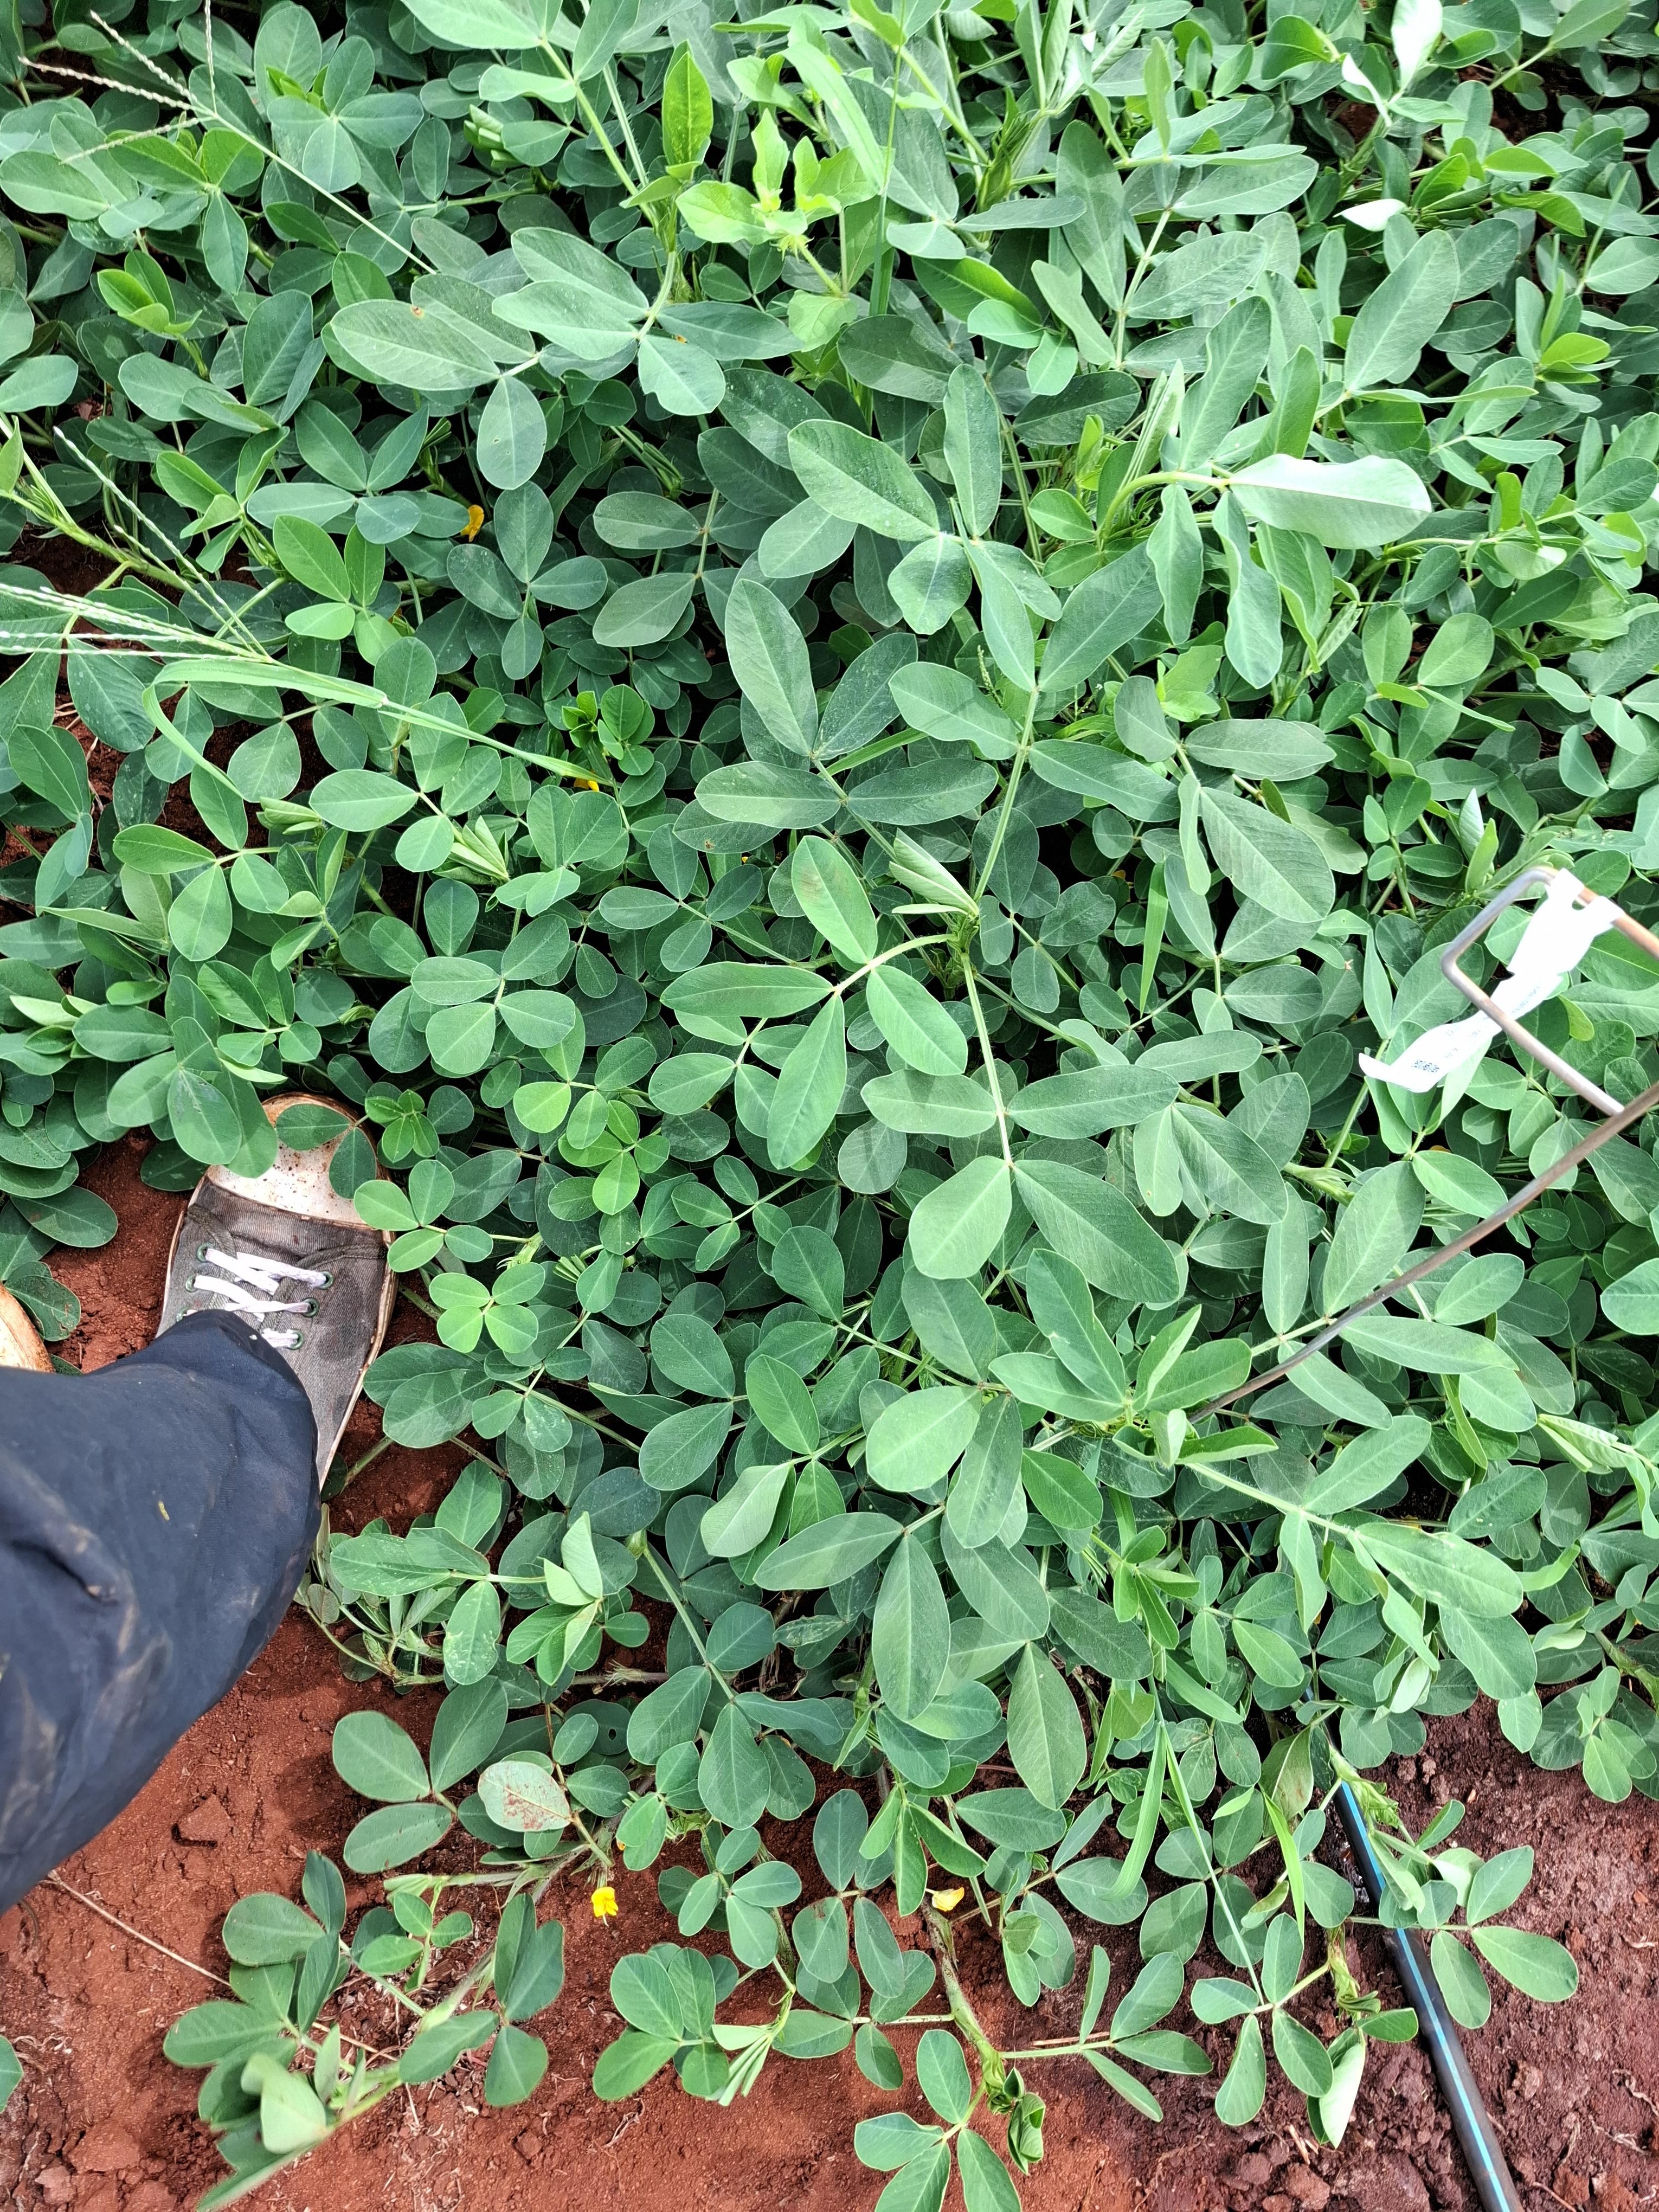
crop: groundnut
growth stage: flowering
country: Kenya
